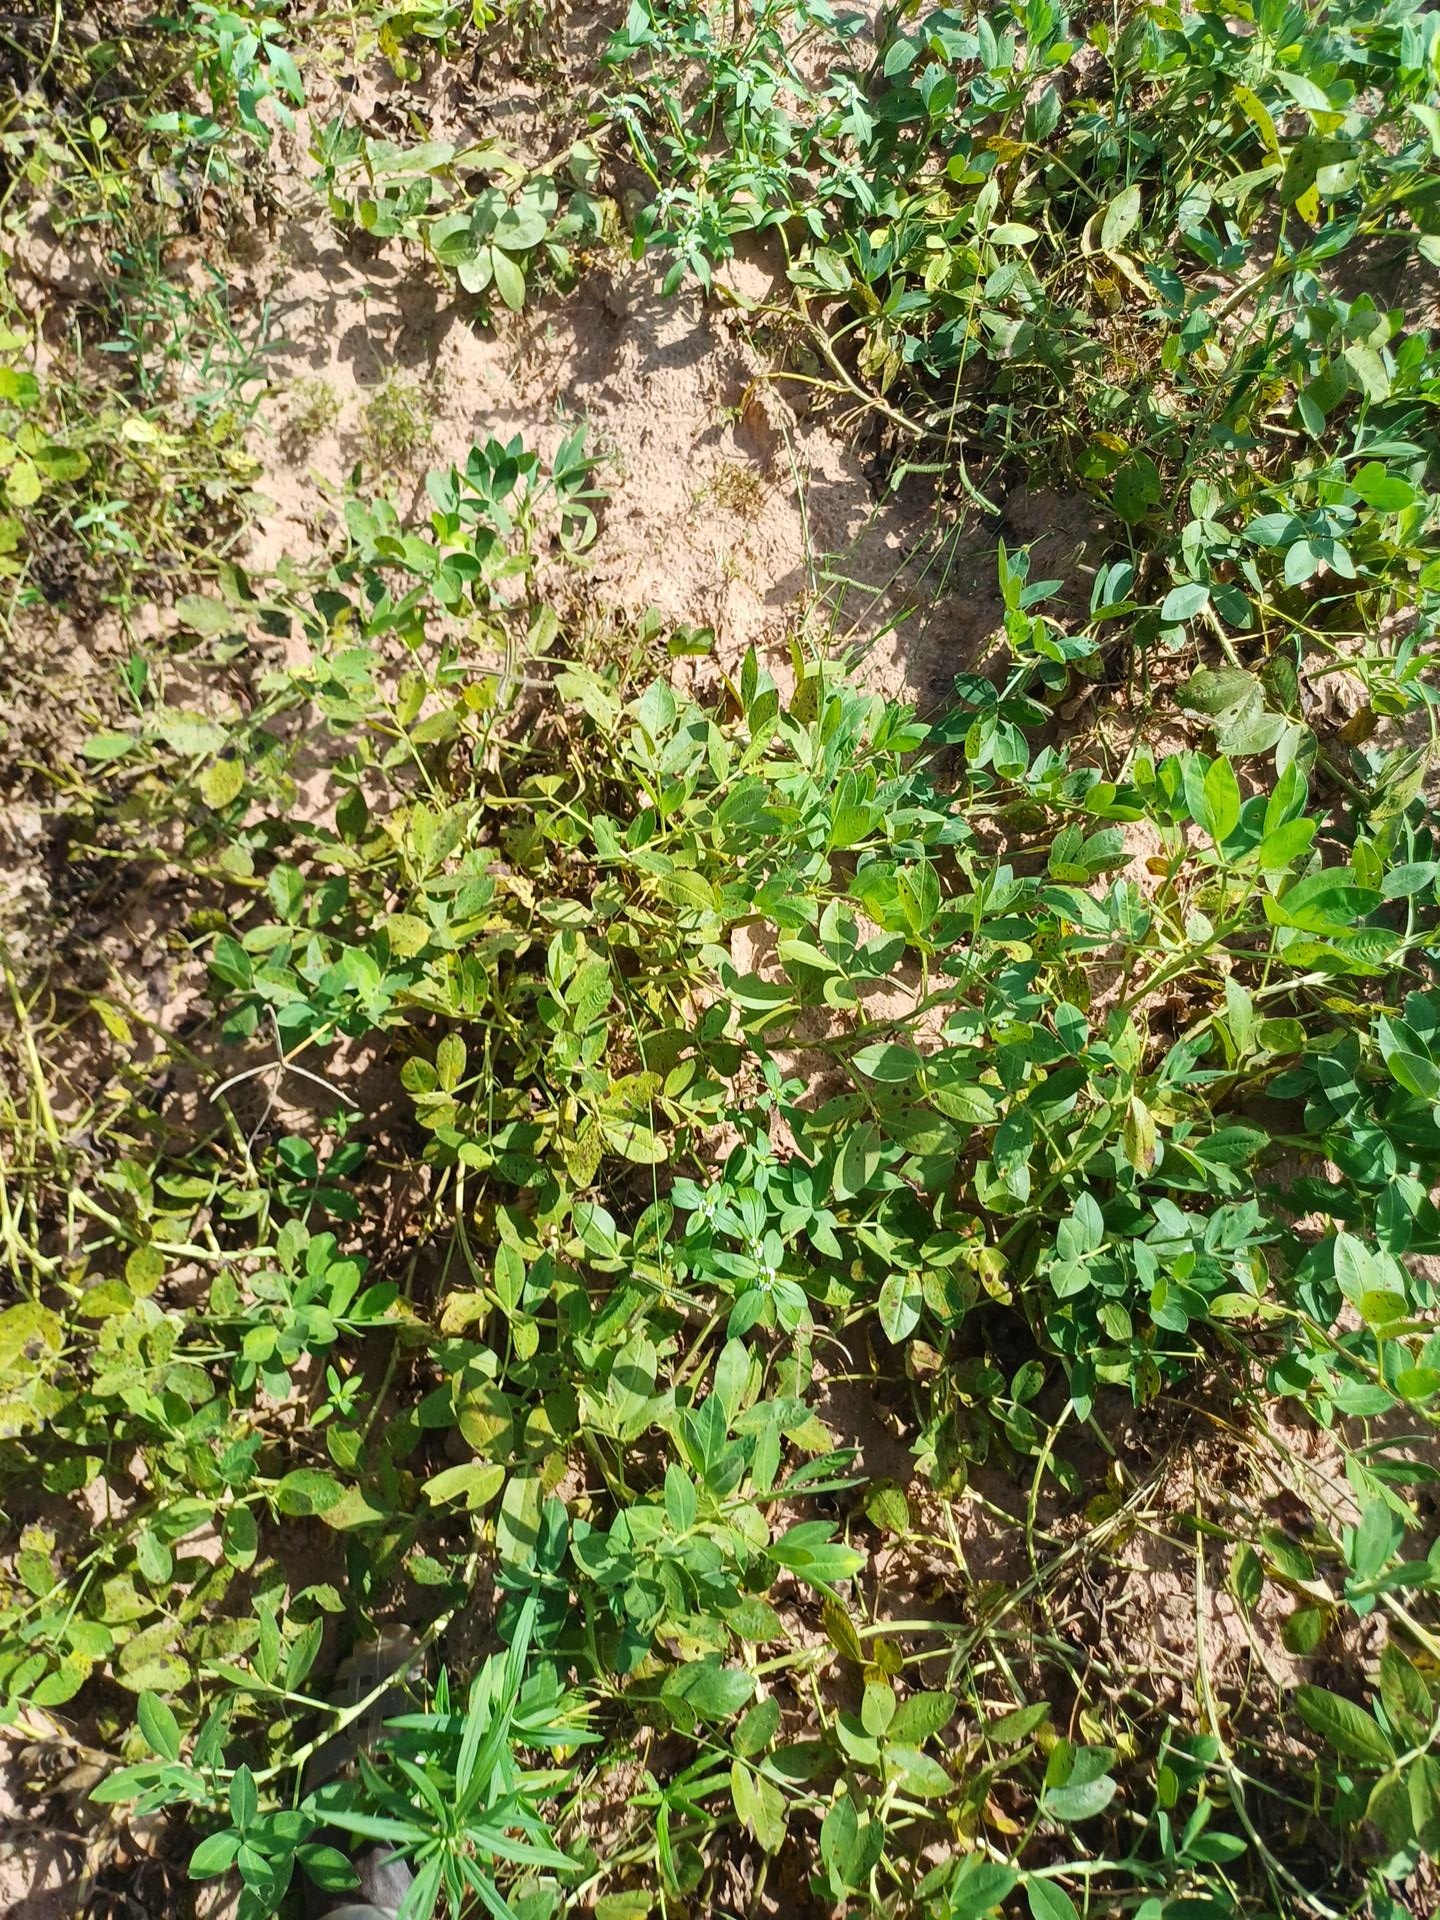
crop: groundnut
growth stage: flowering
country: Senegal
